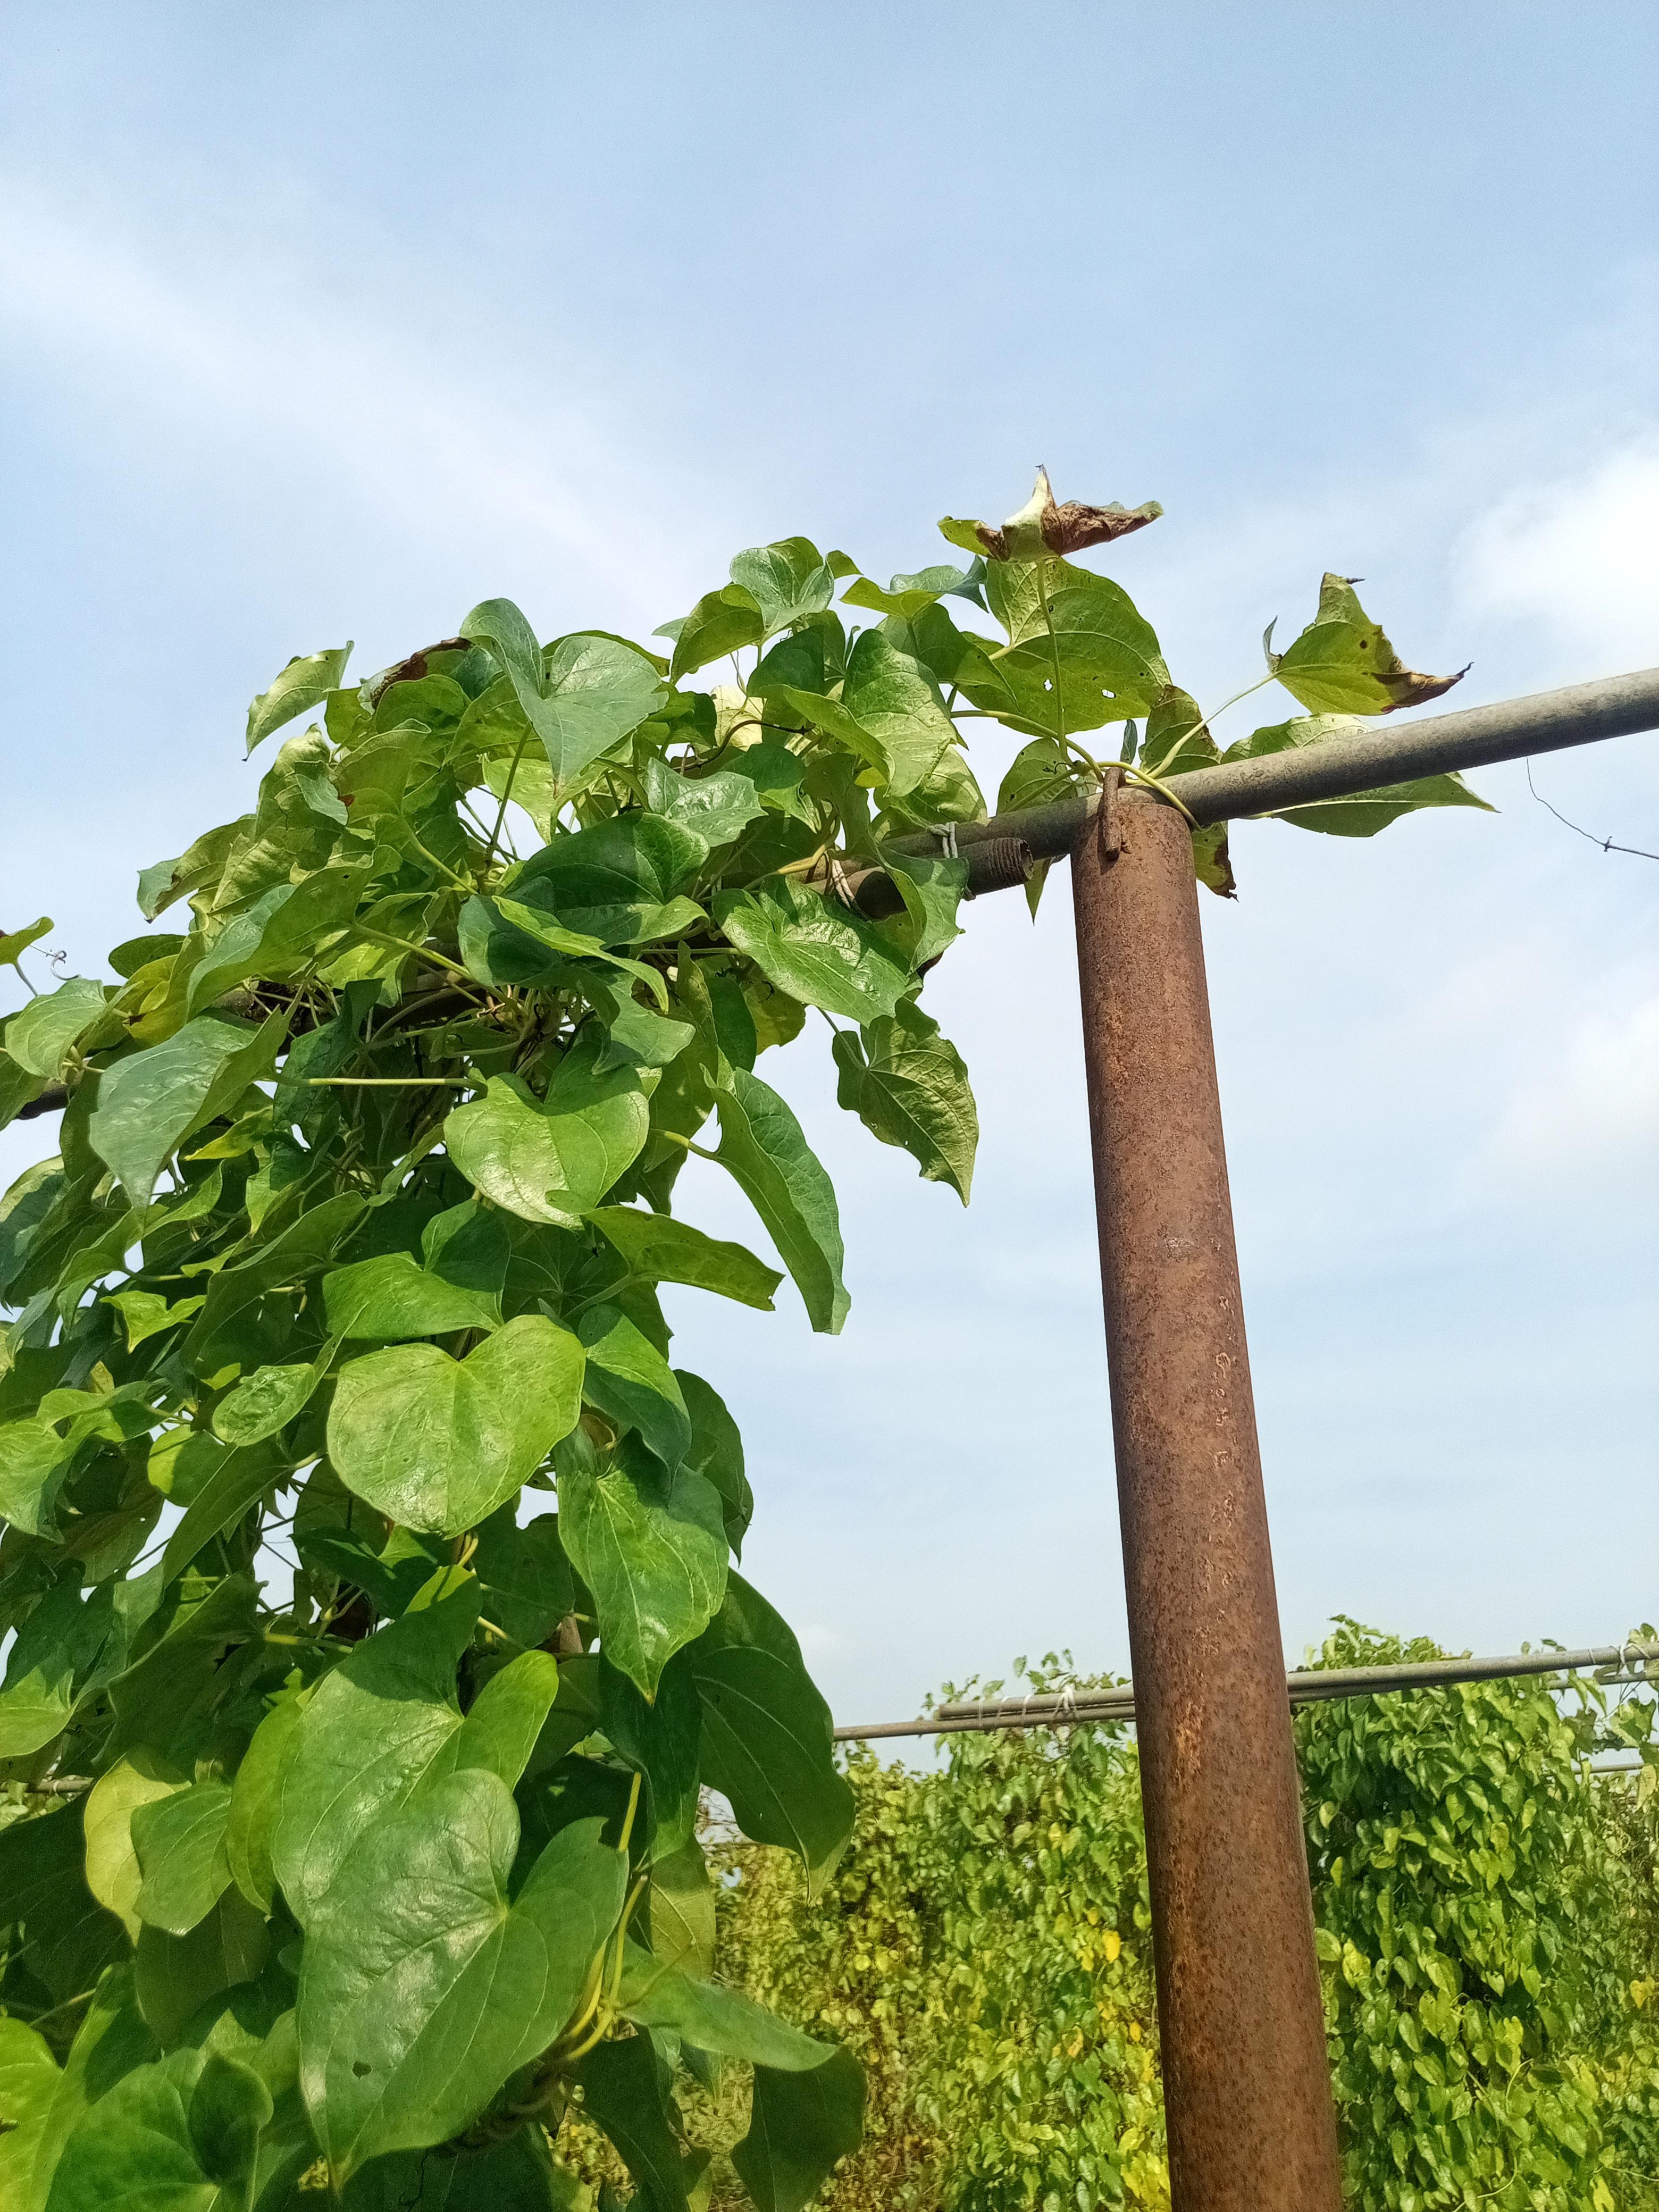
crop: yam
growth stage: maturity
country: Nigeria
